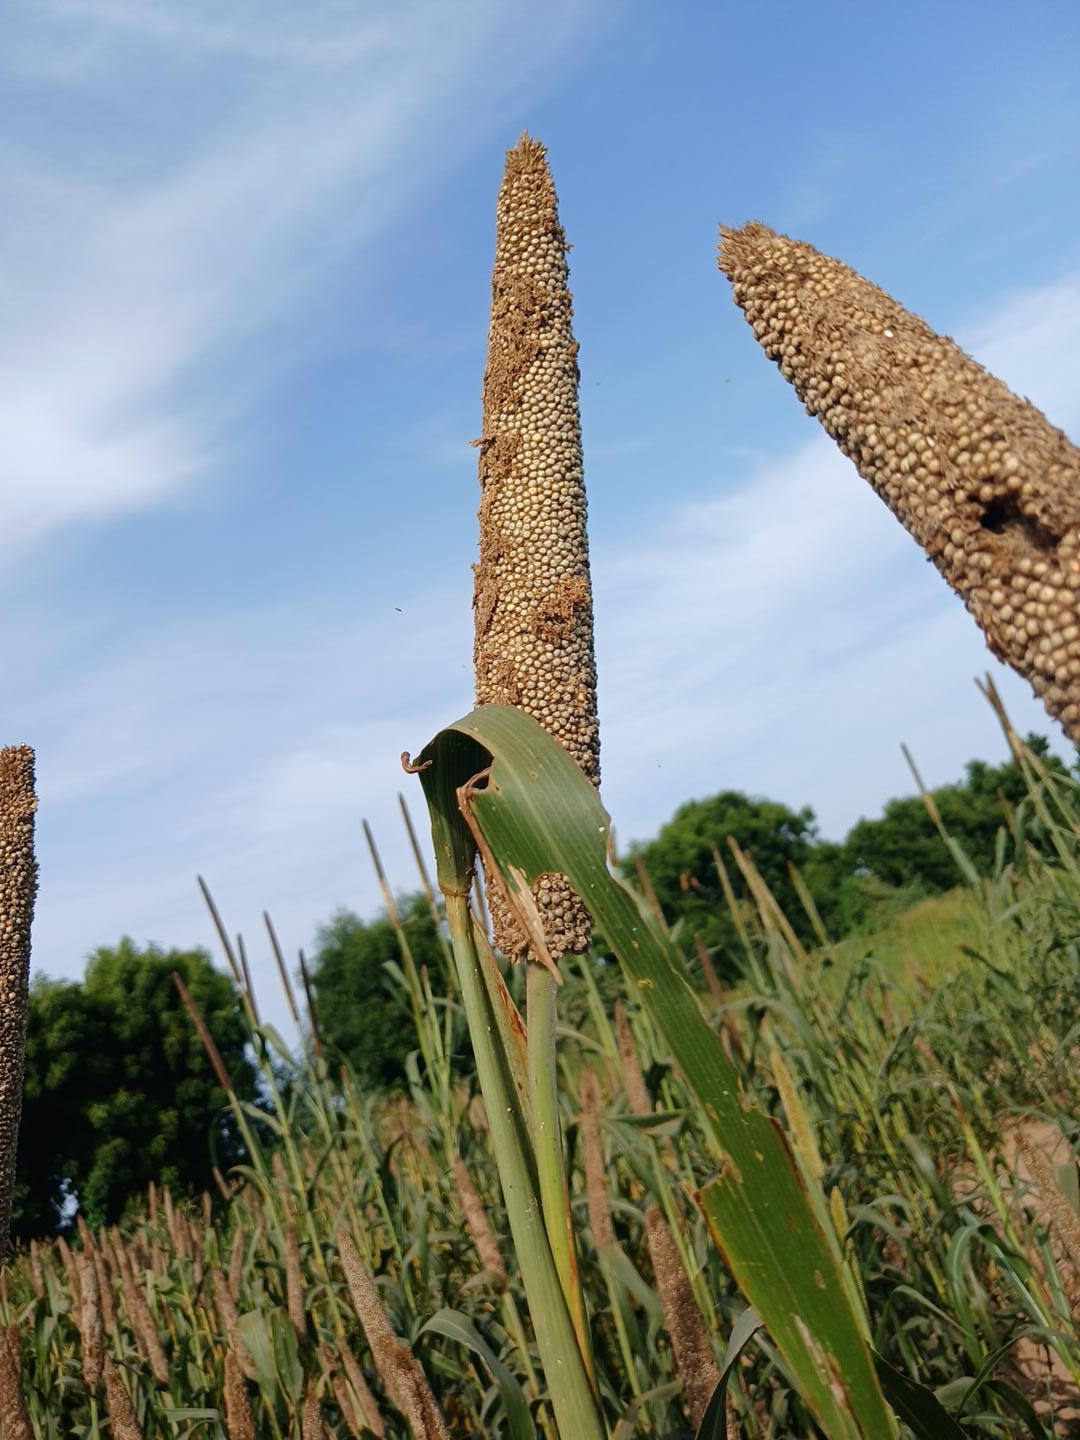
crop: pearl millet
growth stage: maturity
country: Senegal
